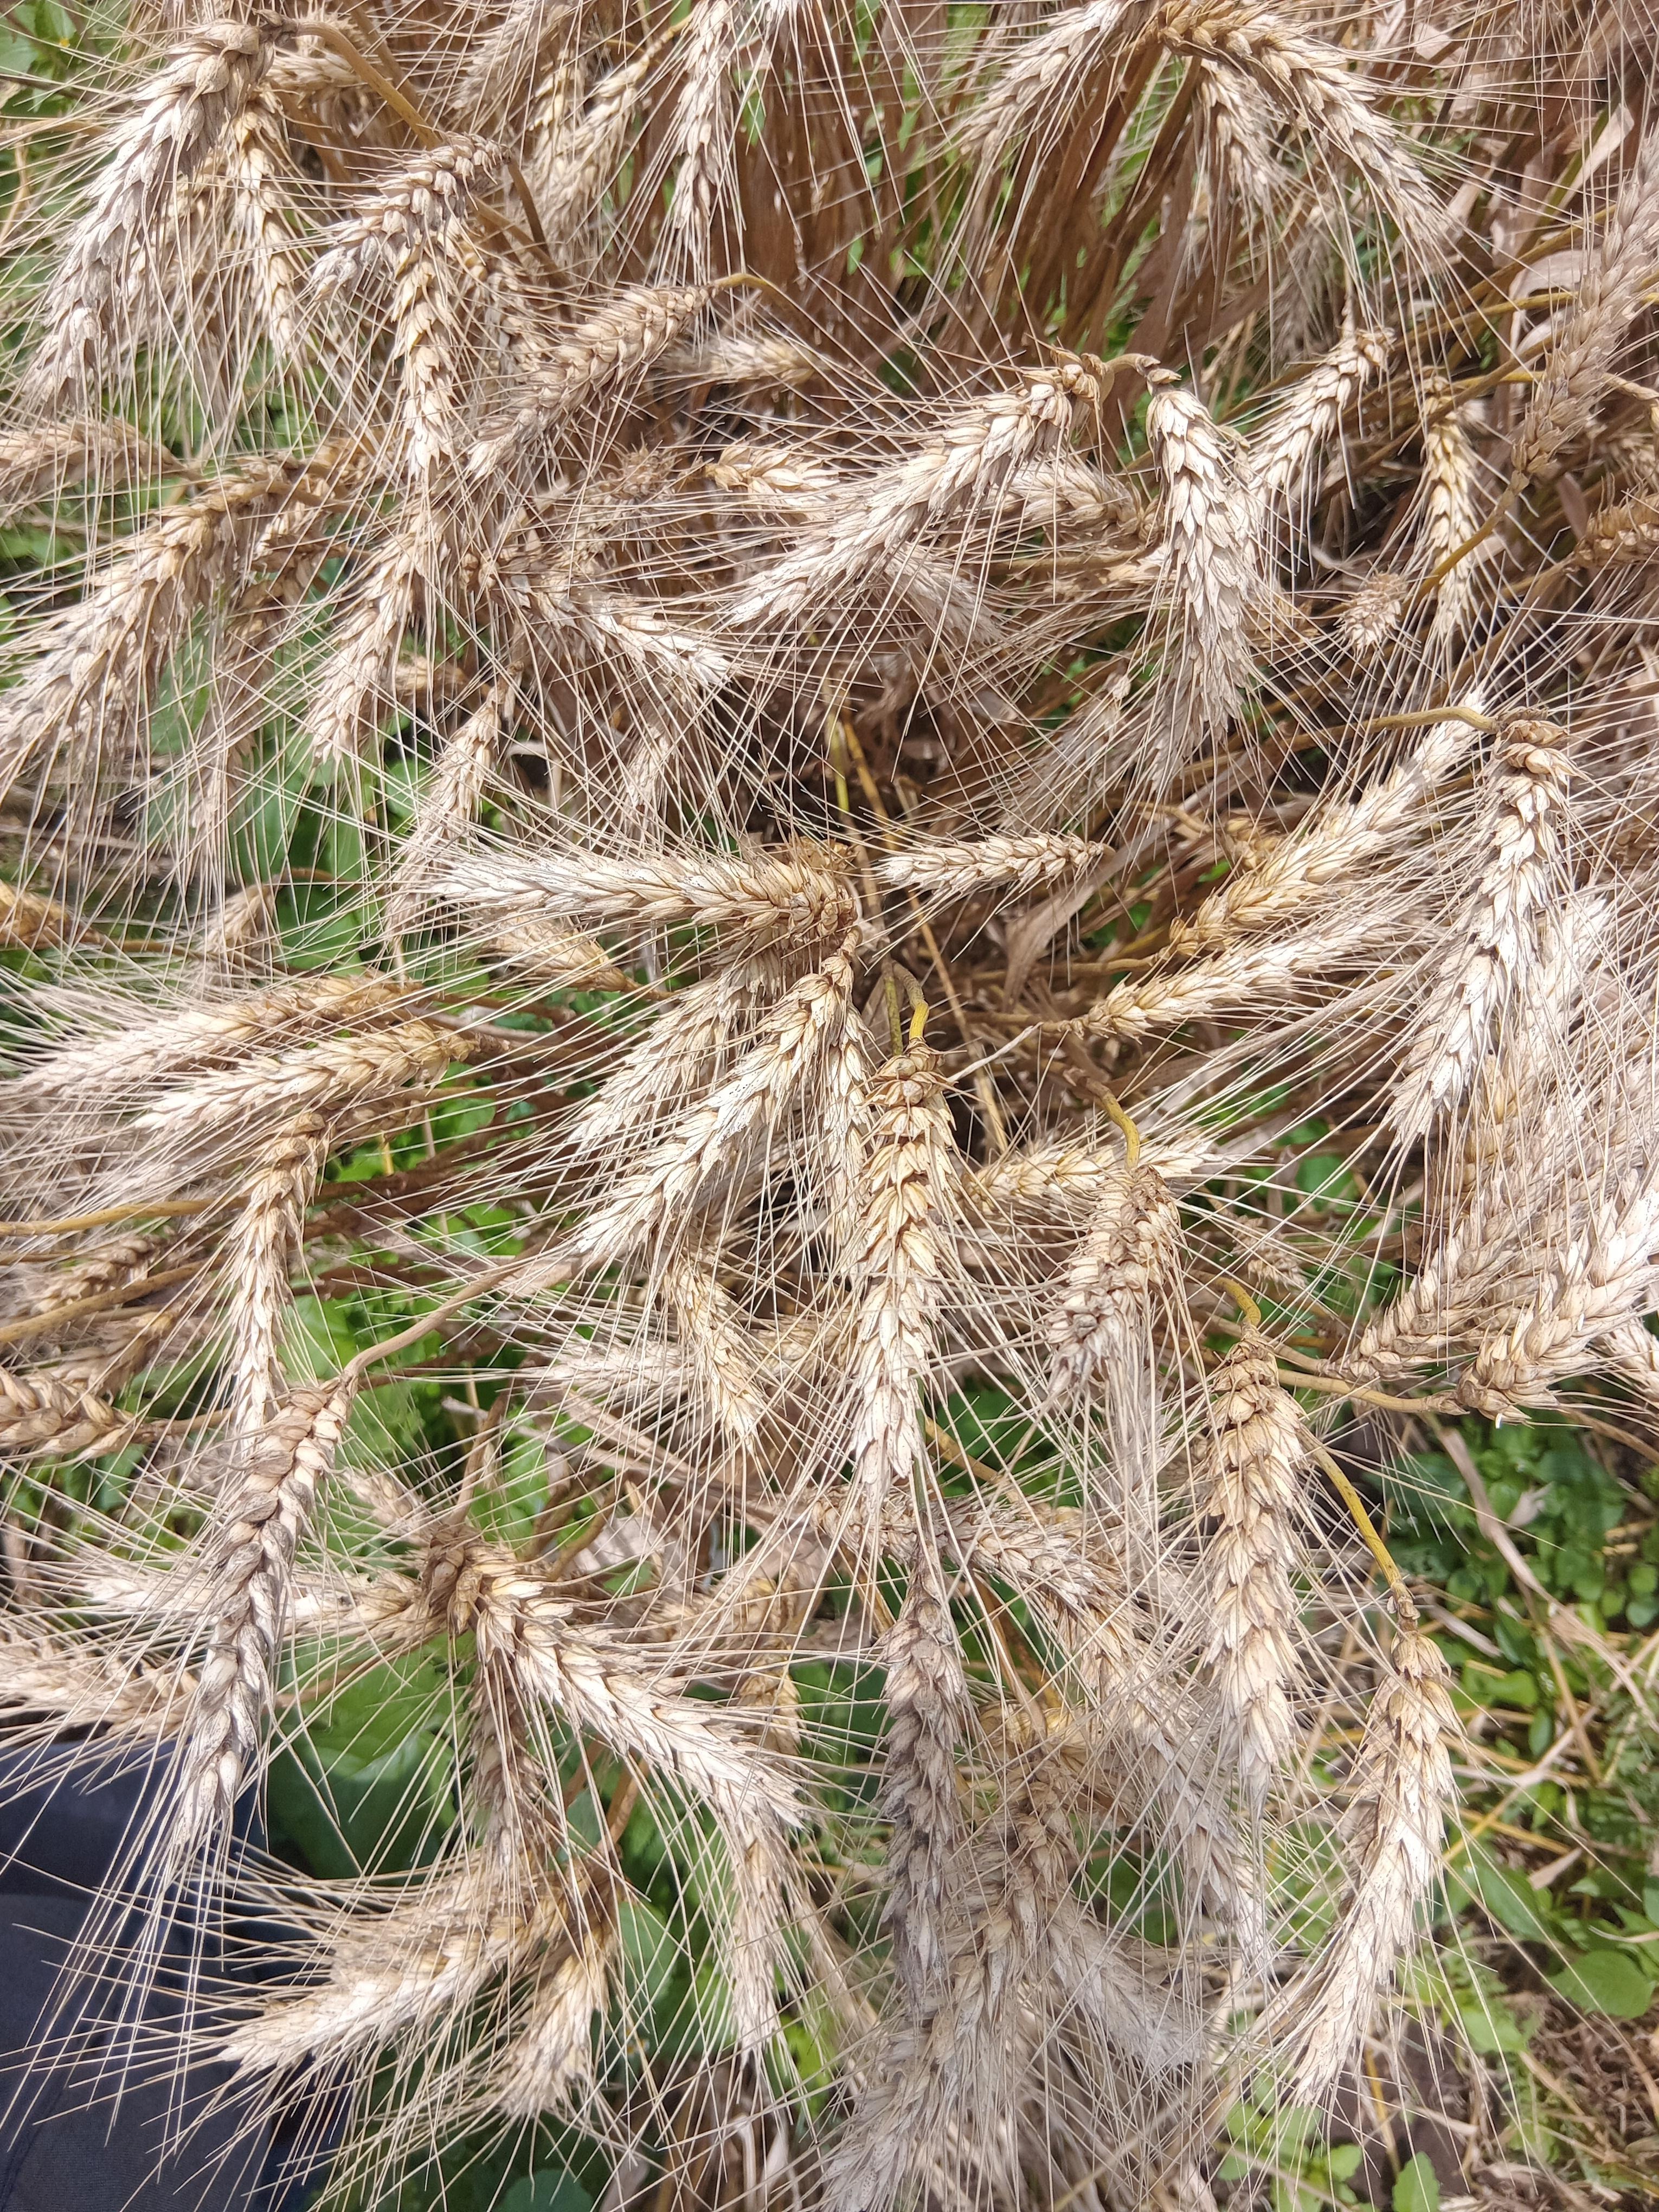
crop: wheat
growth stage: maturity
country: Kenya
